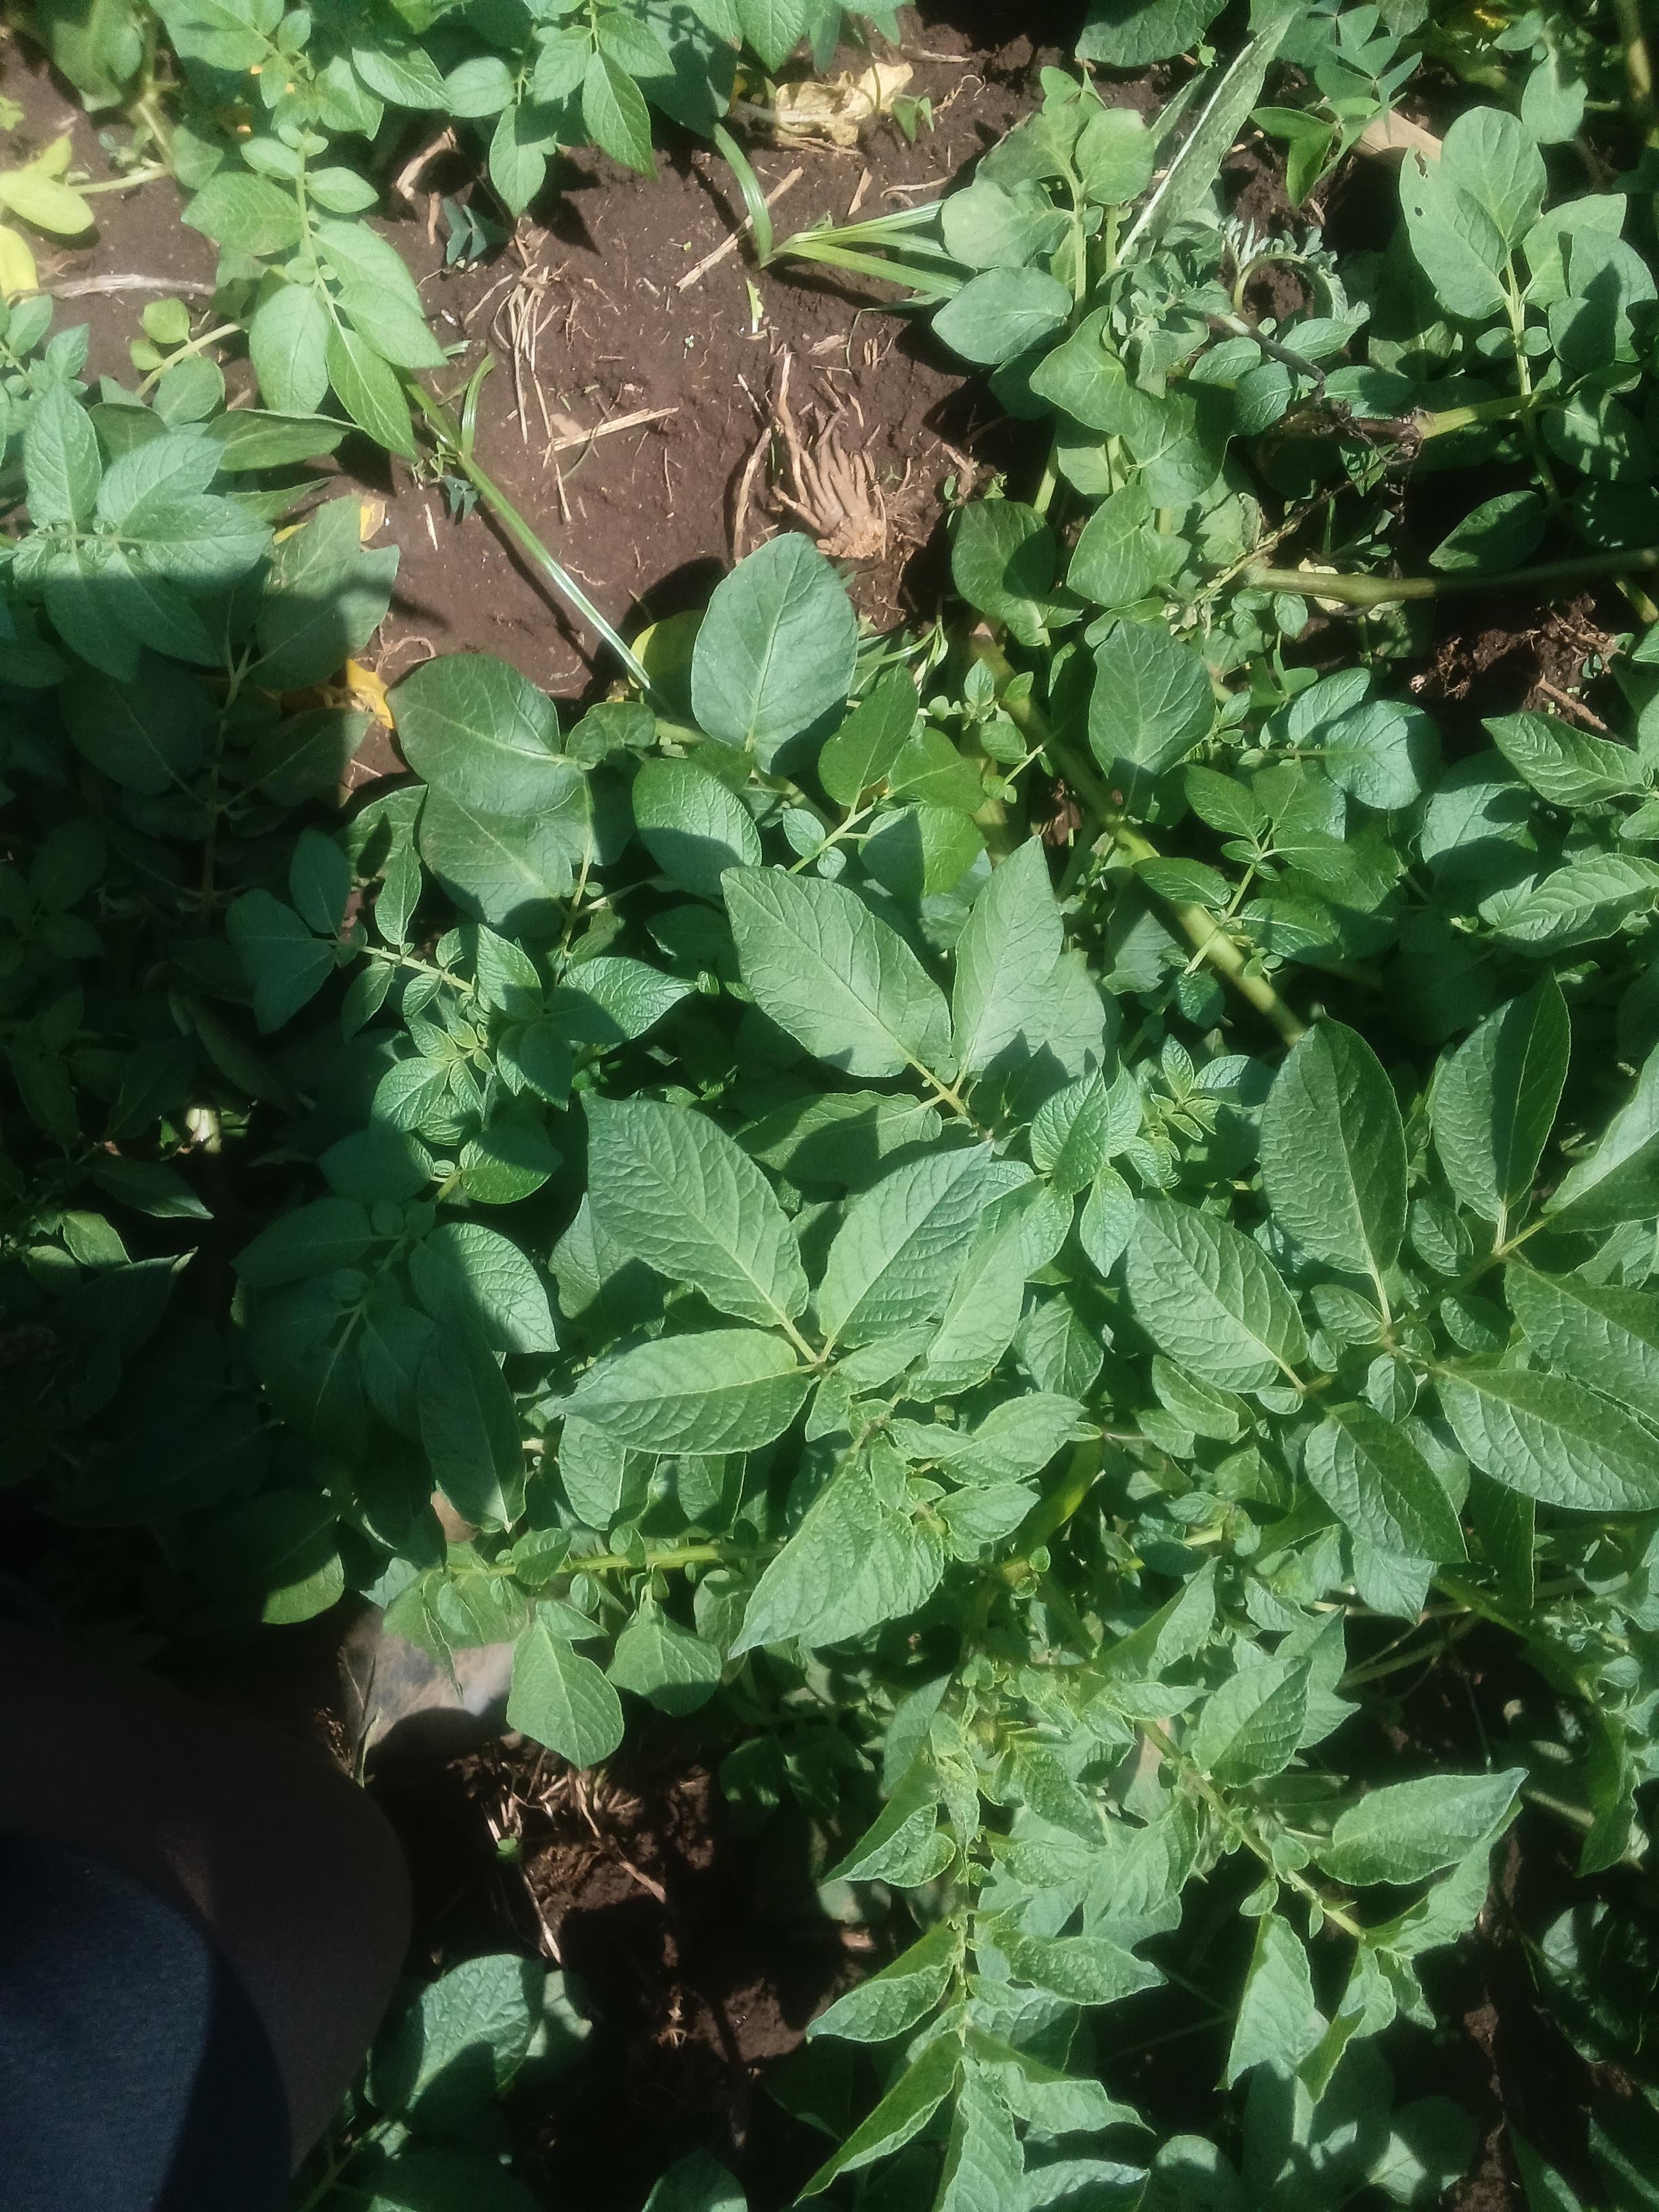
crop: potato
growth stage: vegetative
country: Kenya
